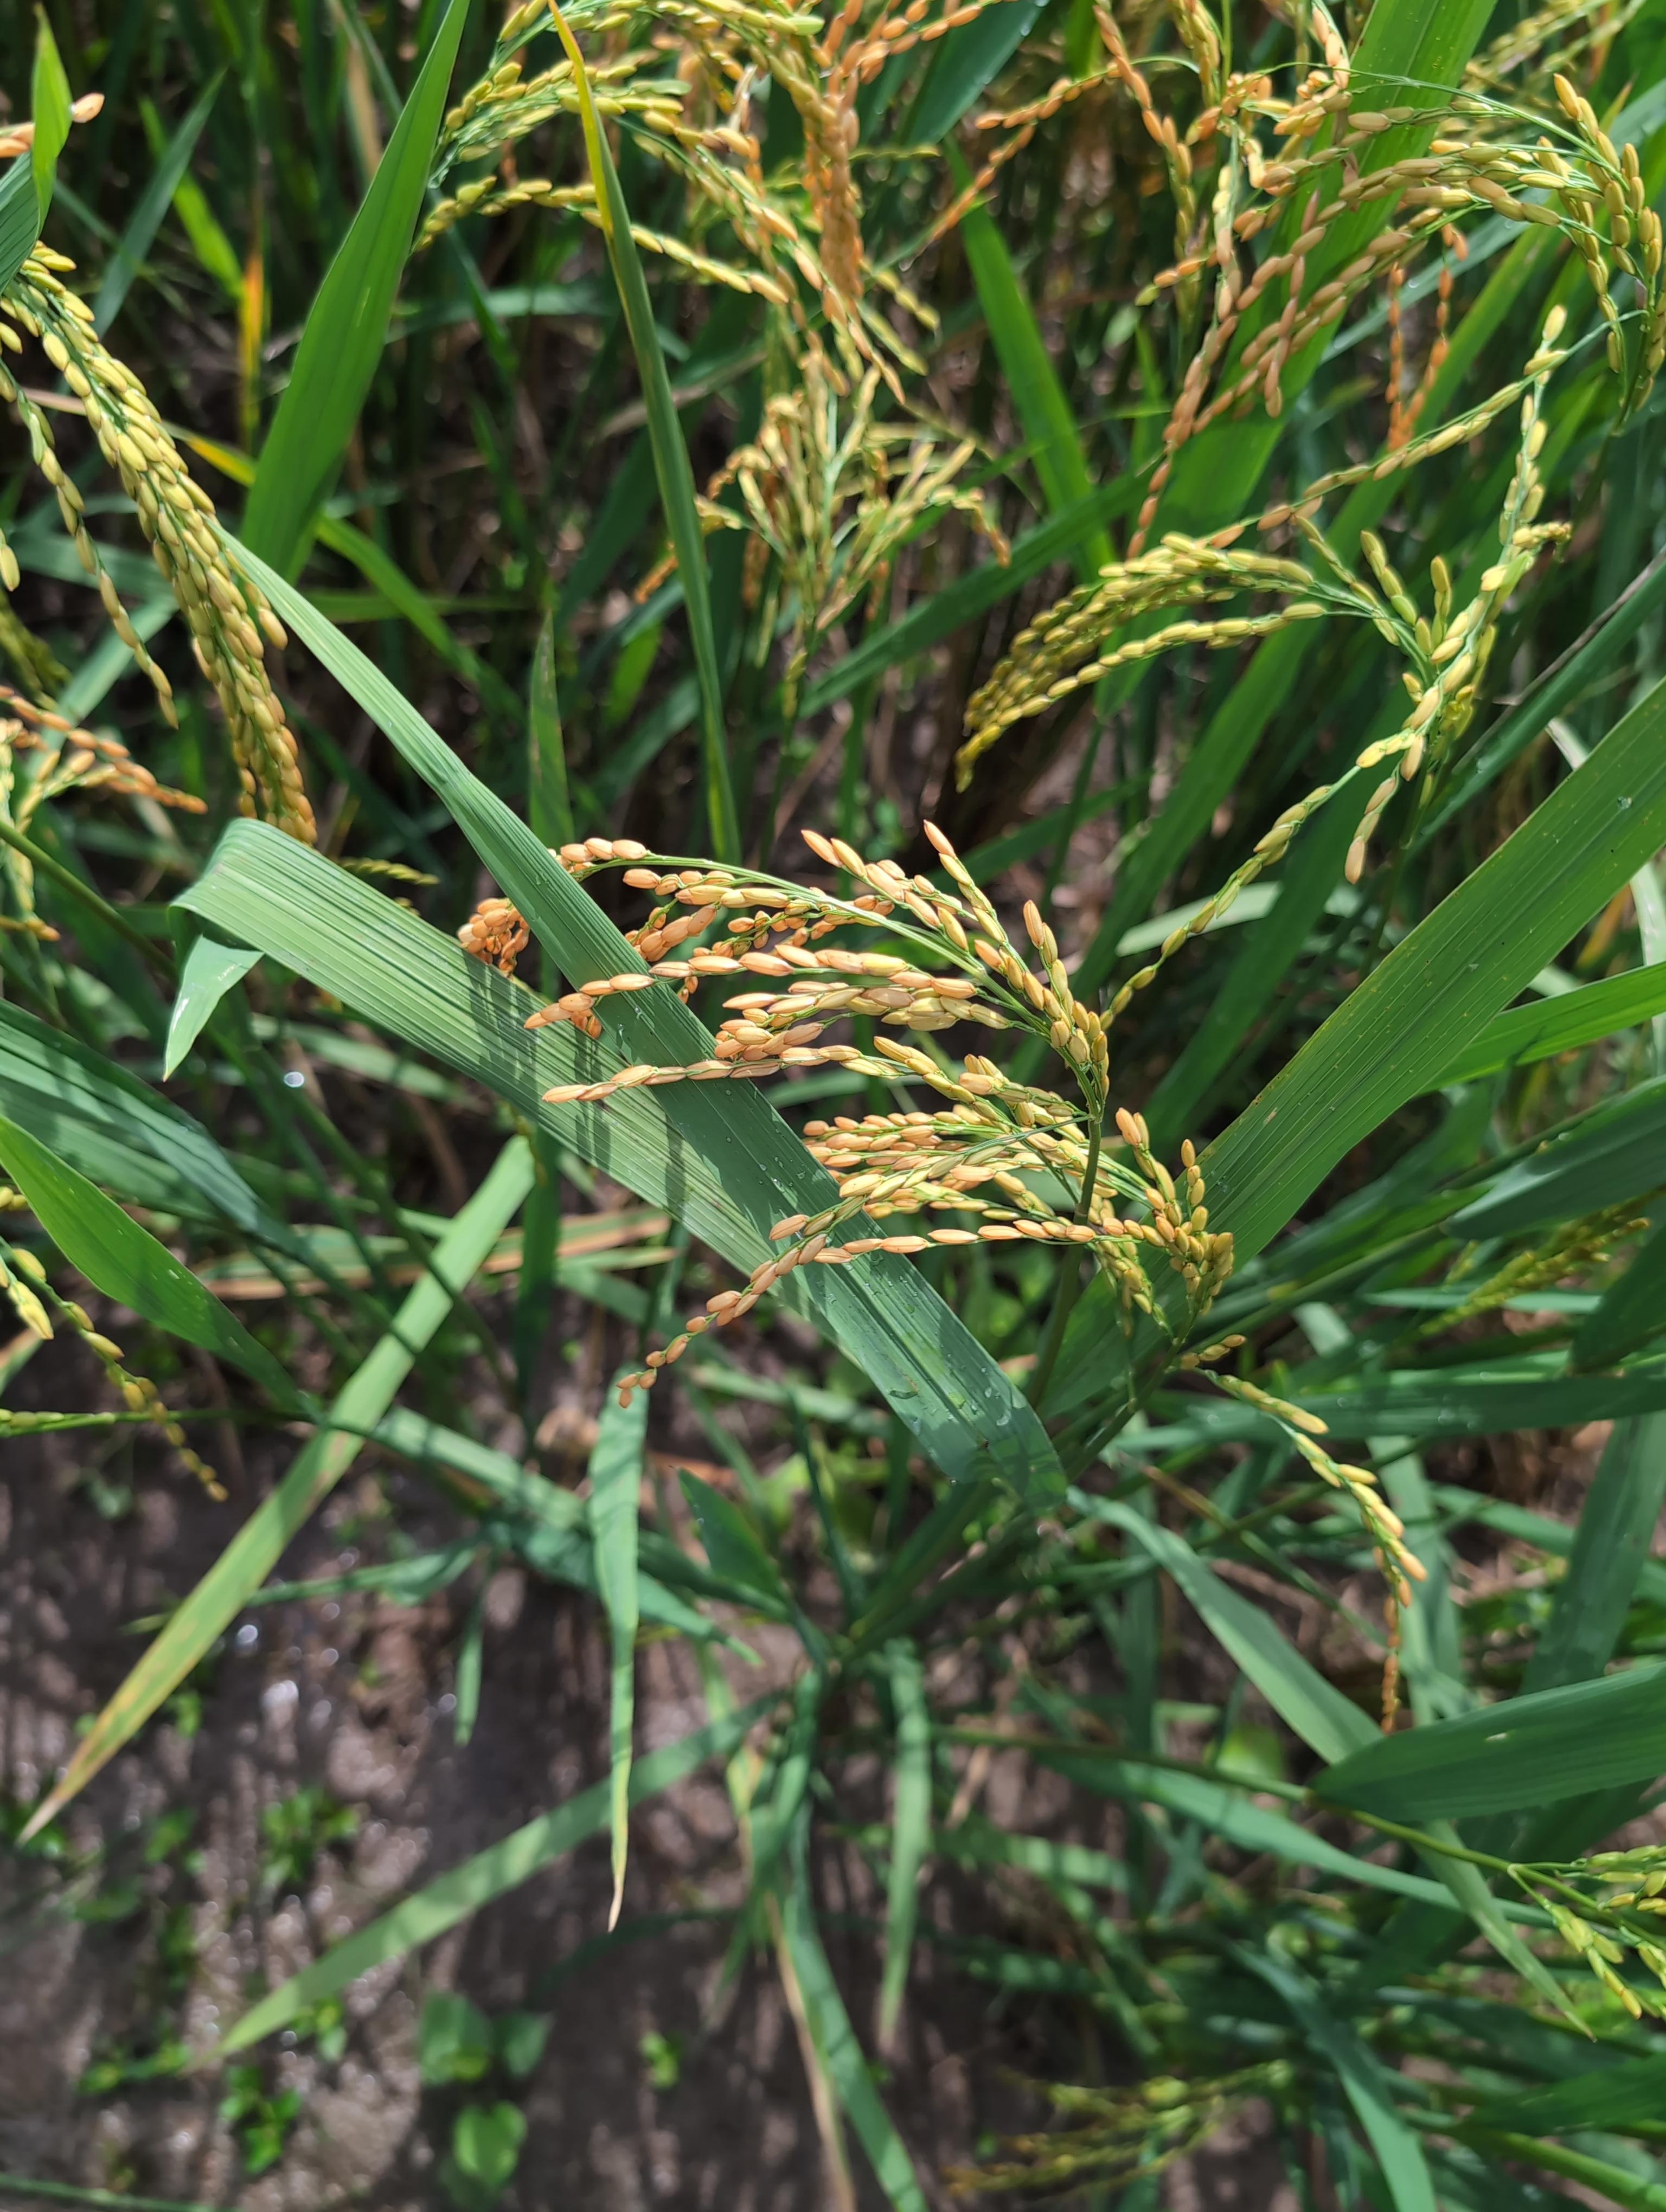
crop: rice
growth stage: ripening
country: Côte d'Ivoire
